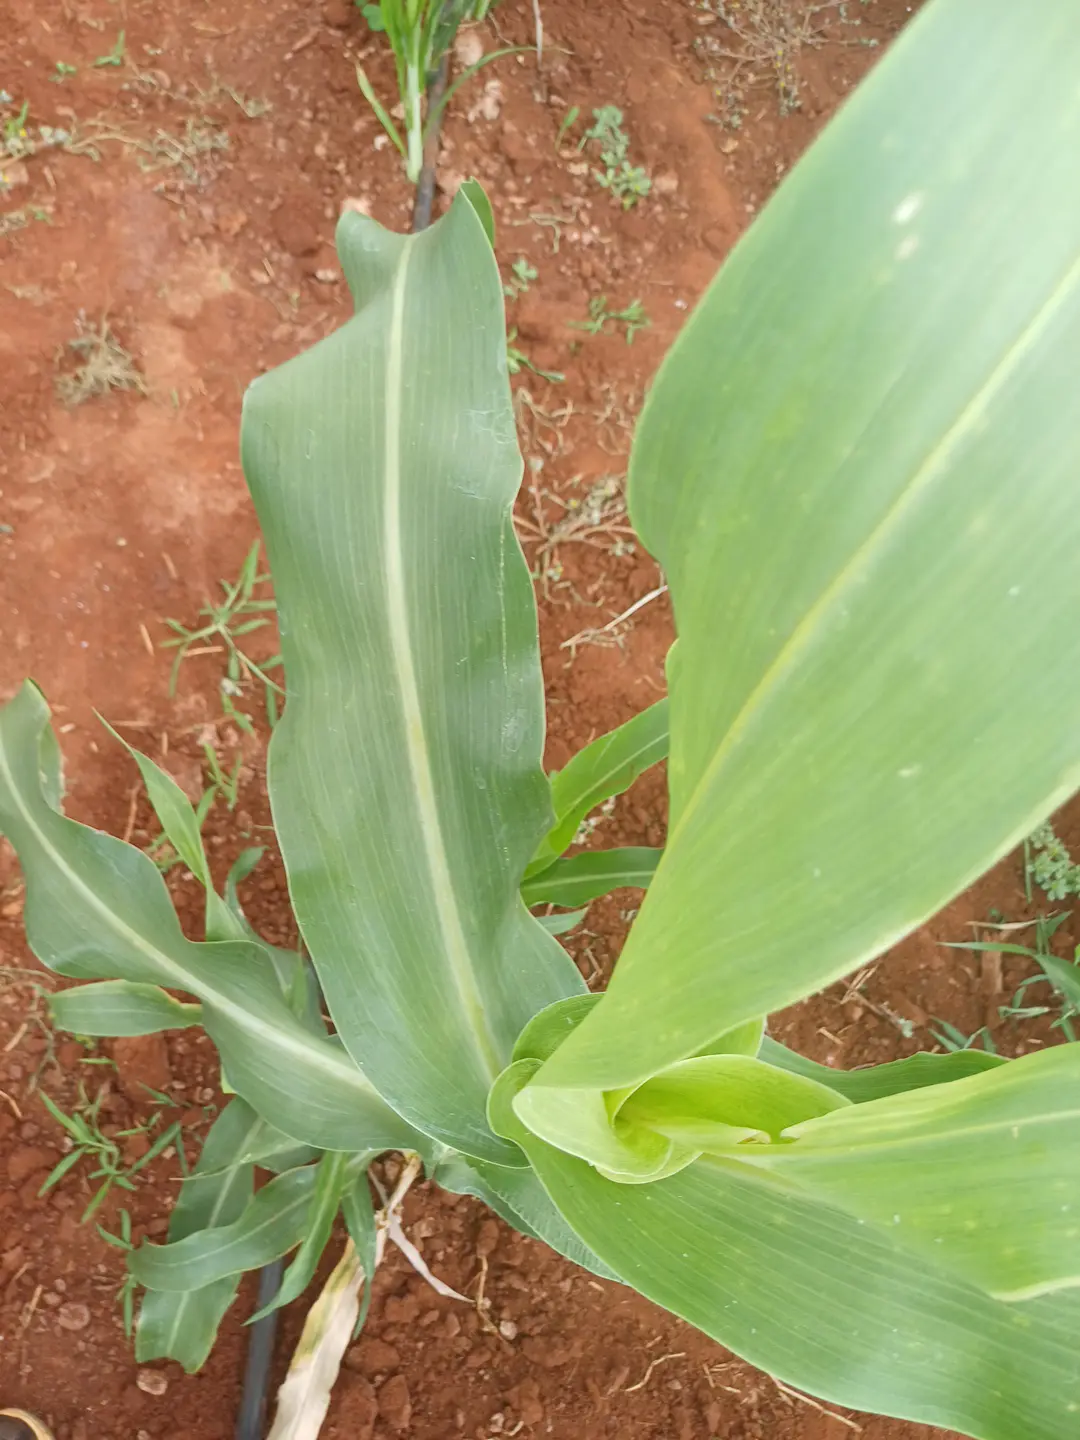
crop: sorghum
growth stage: vegetative
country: Kenya
